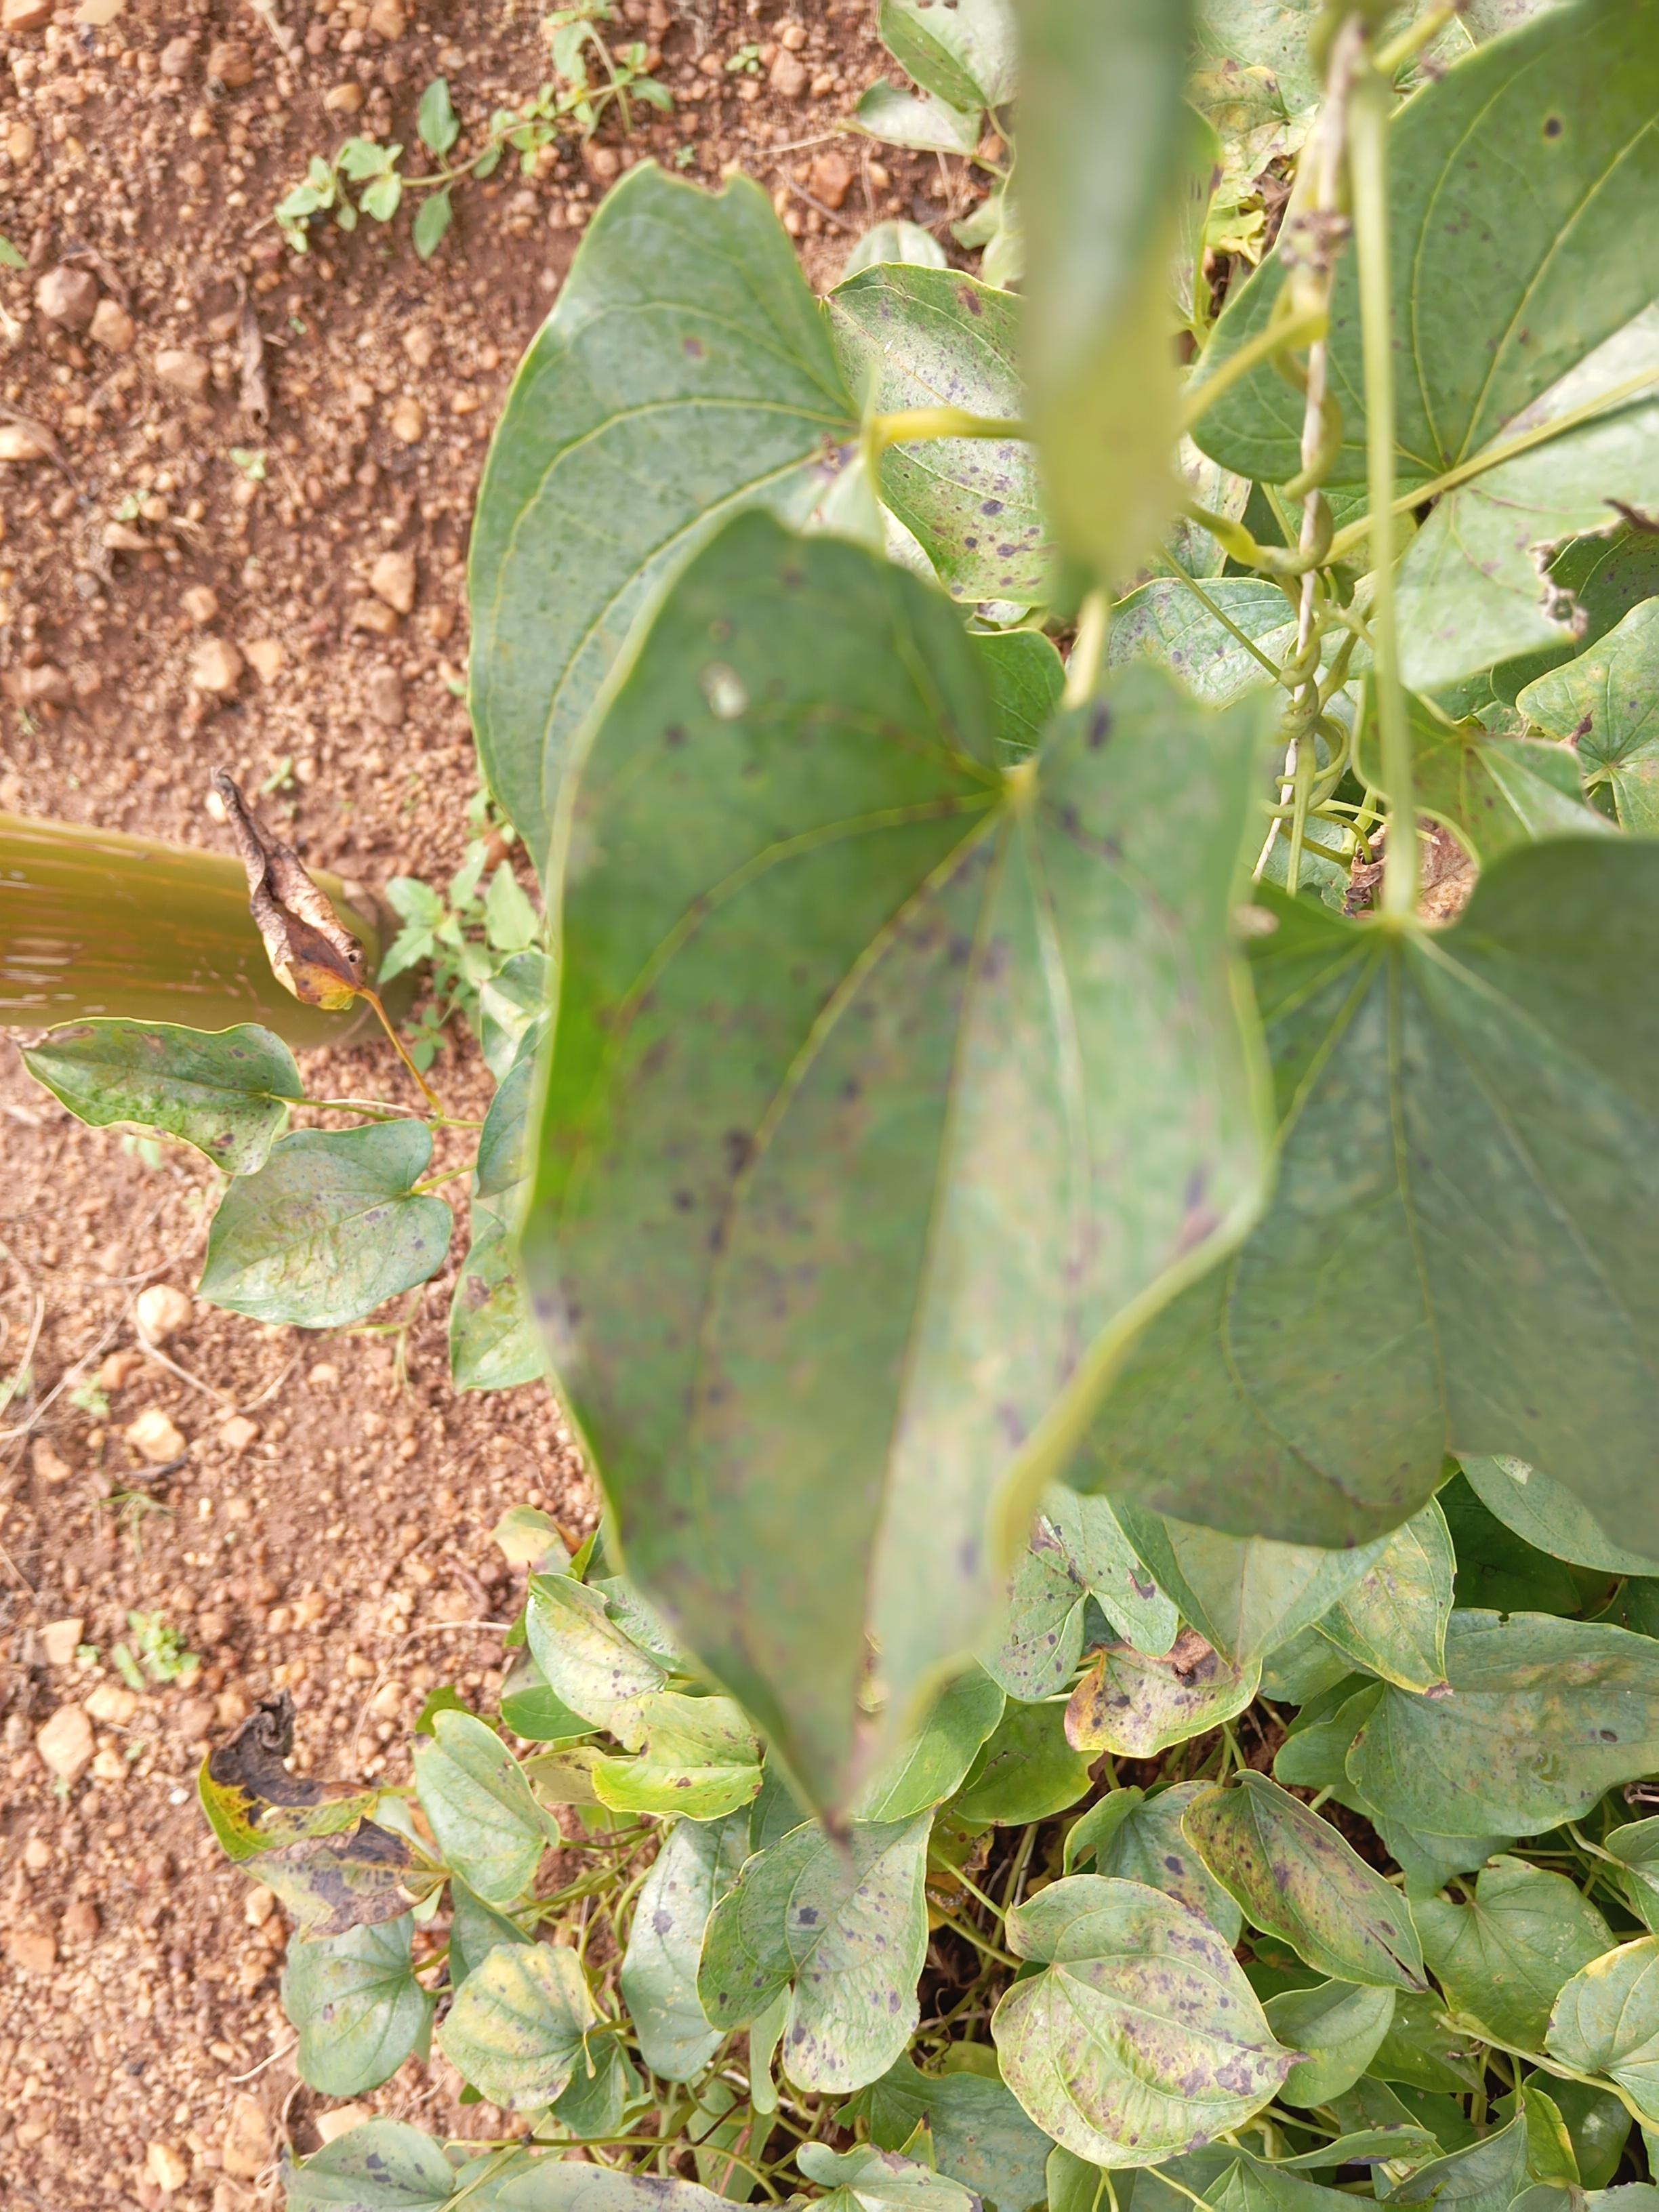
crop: yam
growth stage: maturity
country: Nigeria
